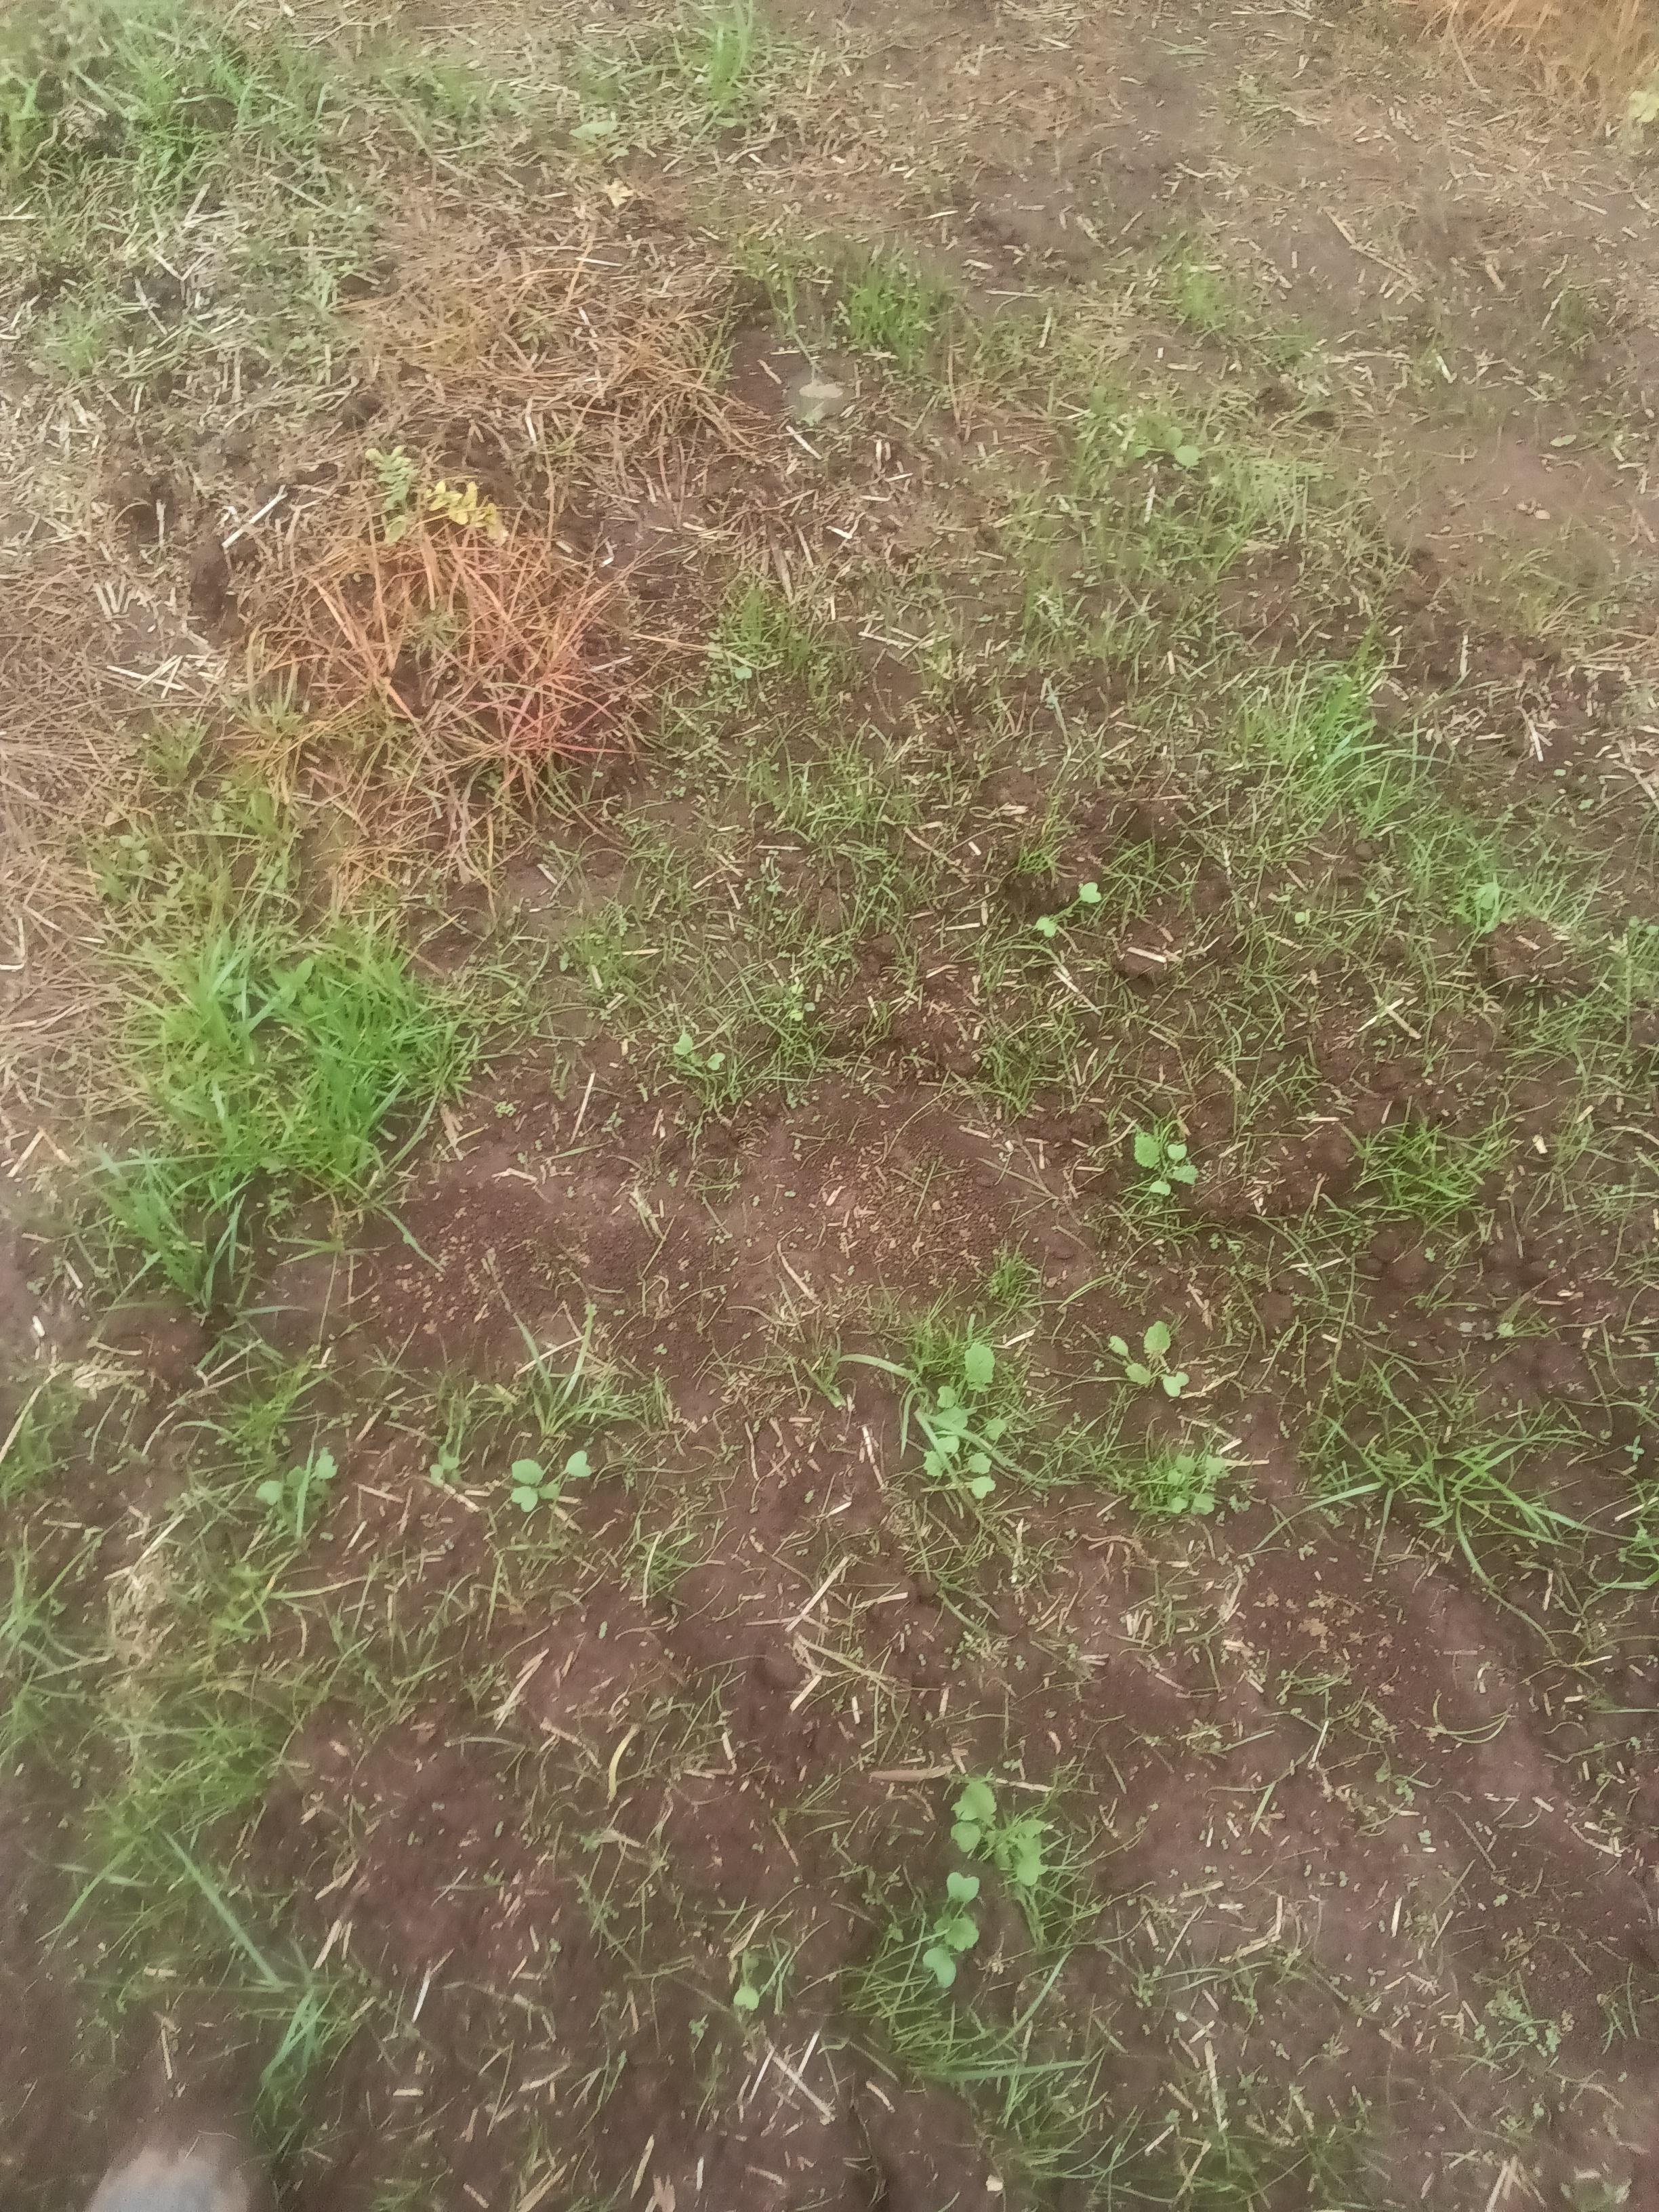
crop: potato
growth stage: vegetative
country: Kenya
